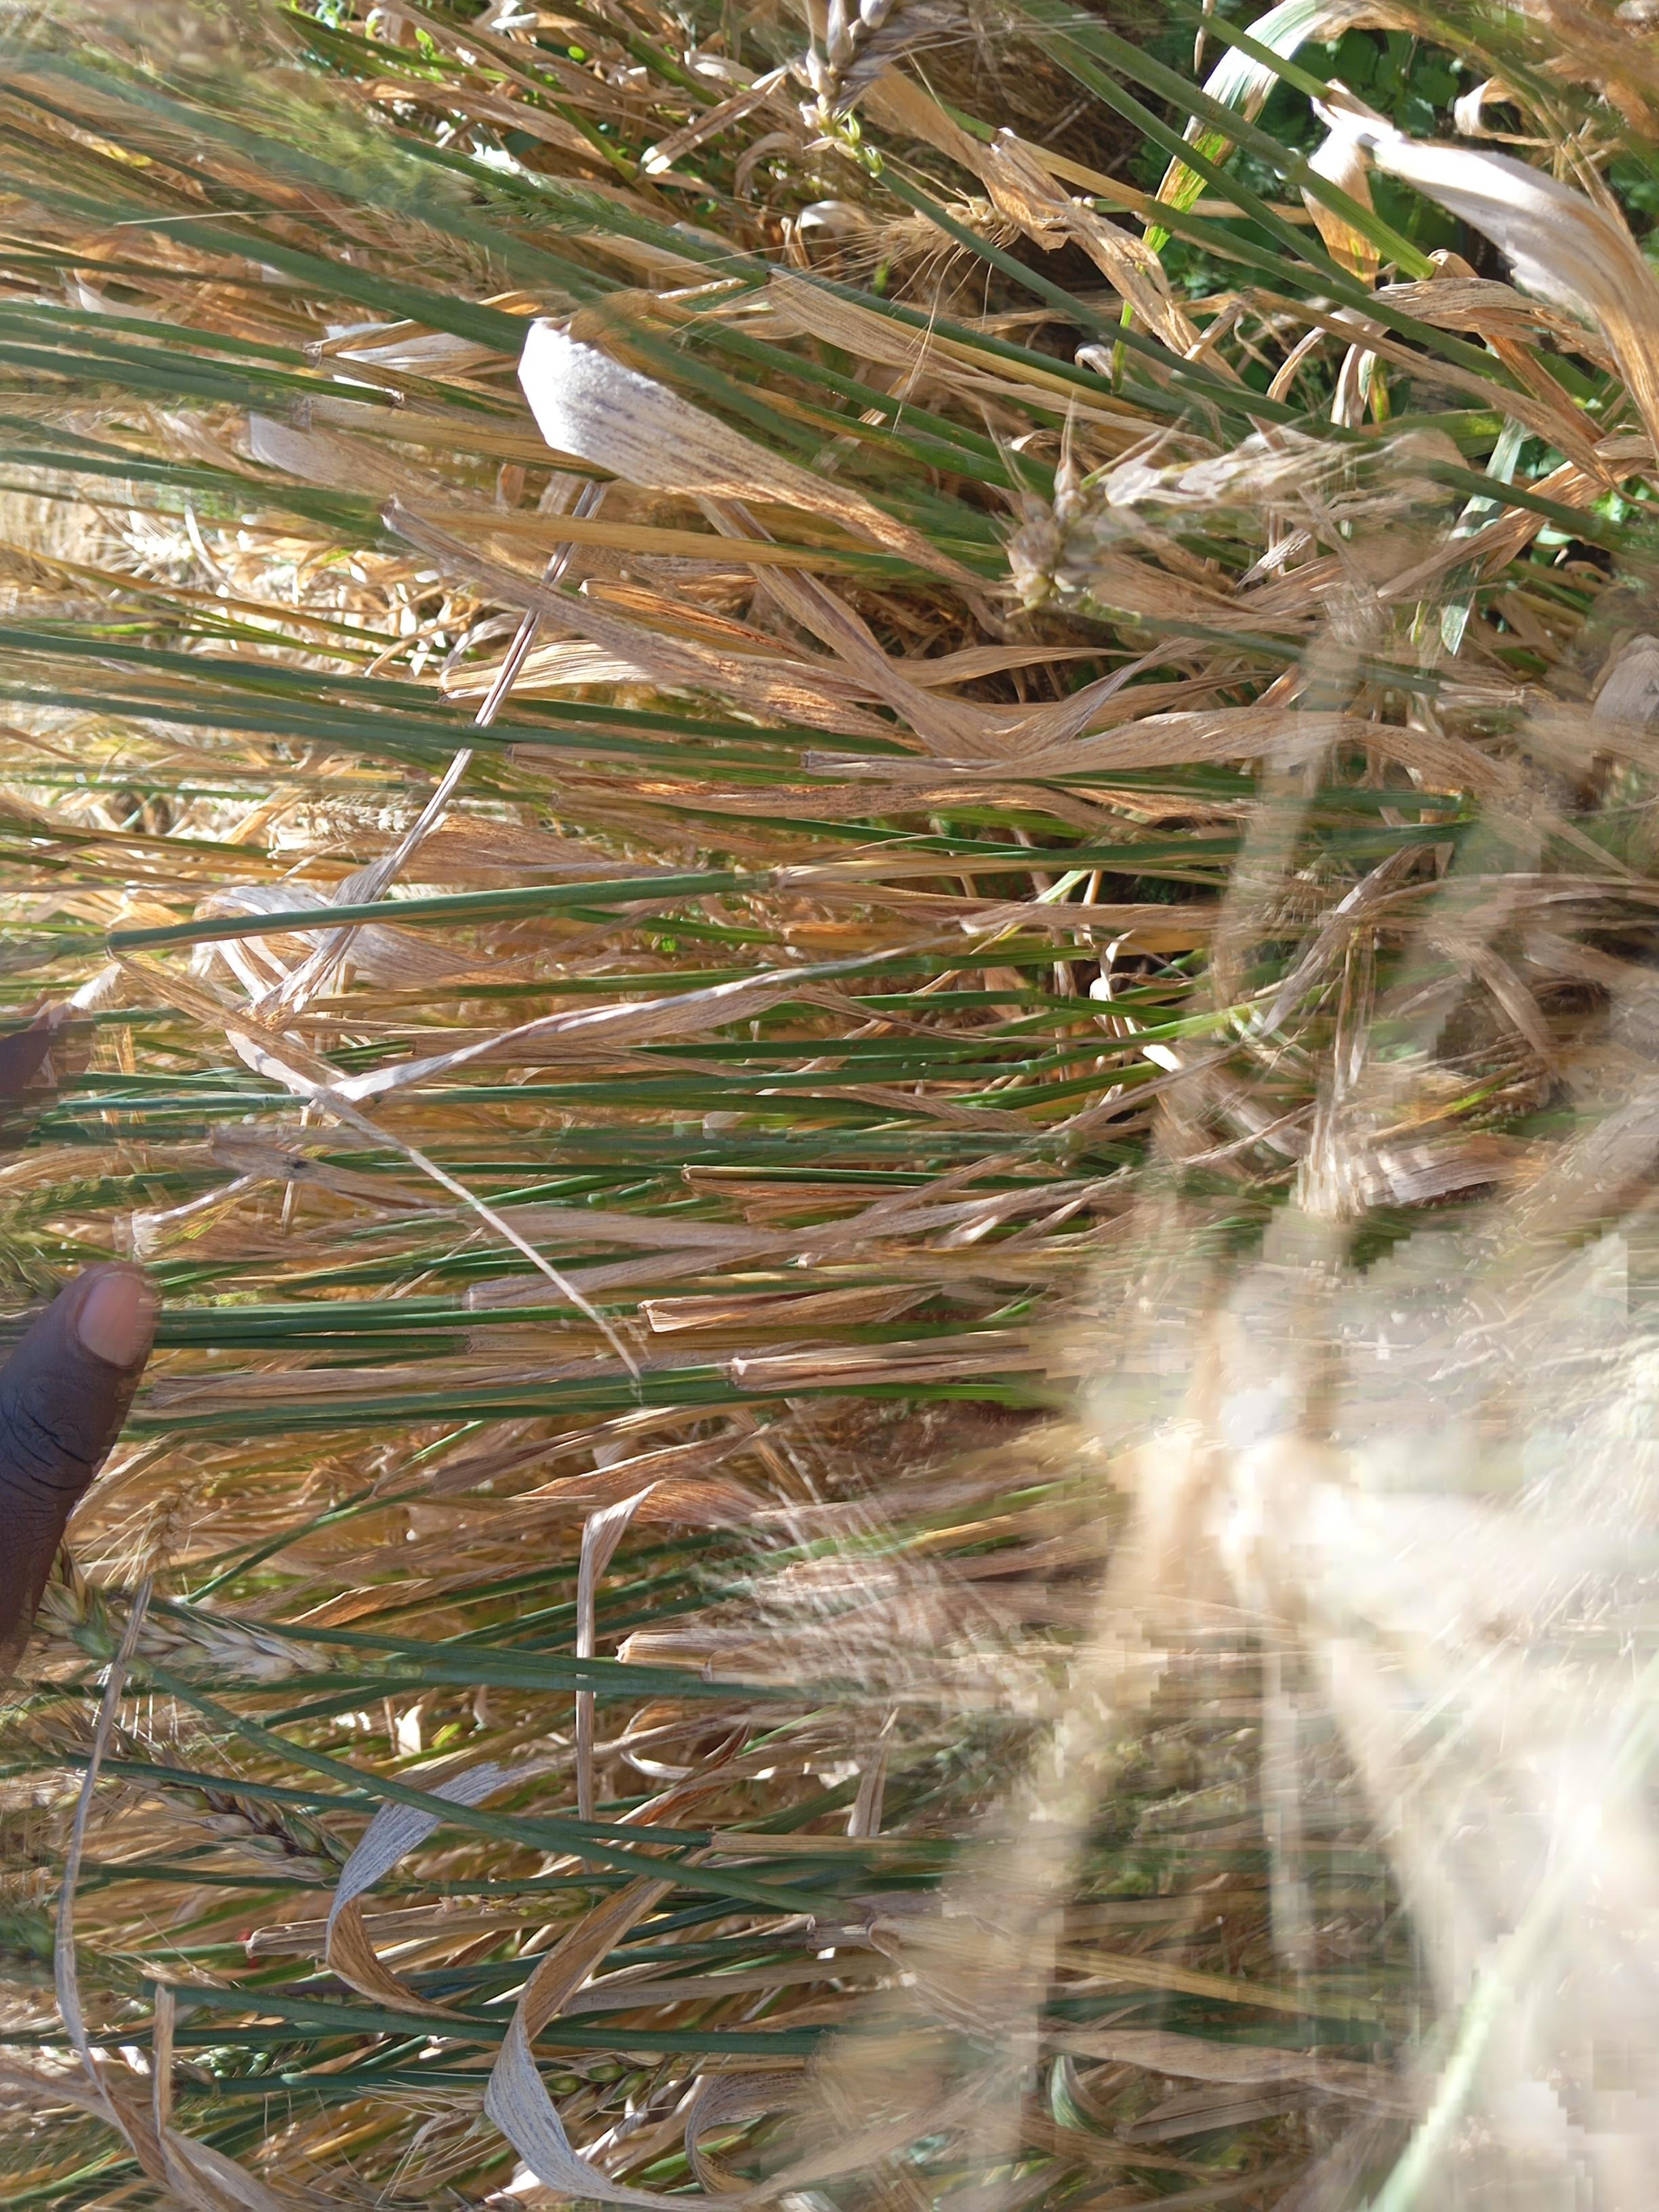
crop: wheat
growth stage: maturity
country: Kenya
